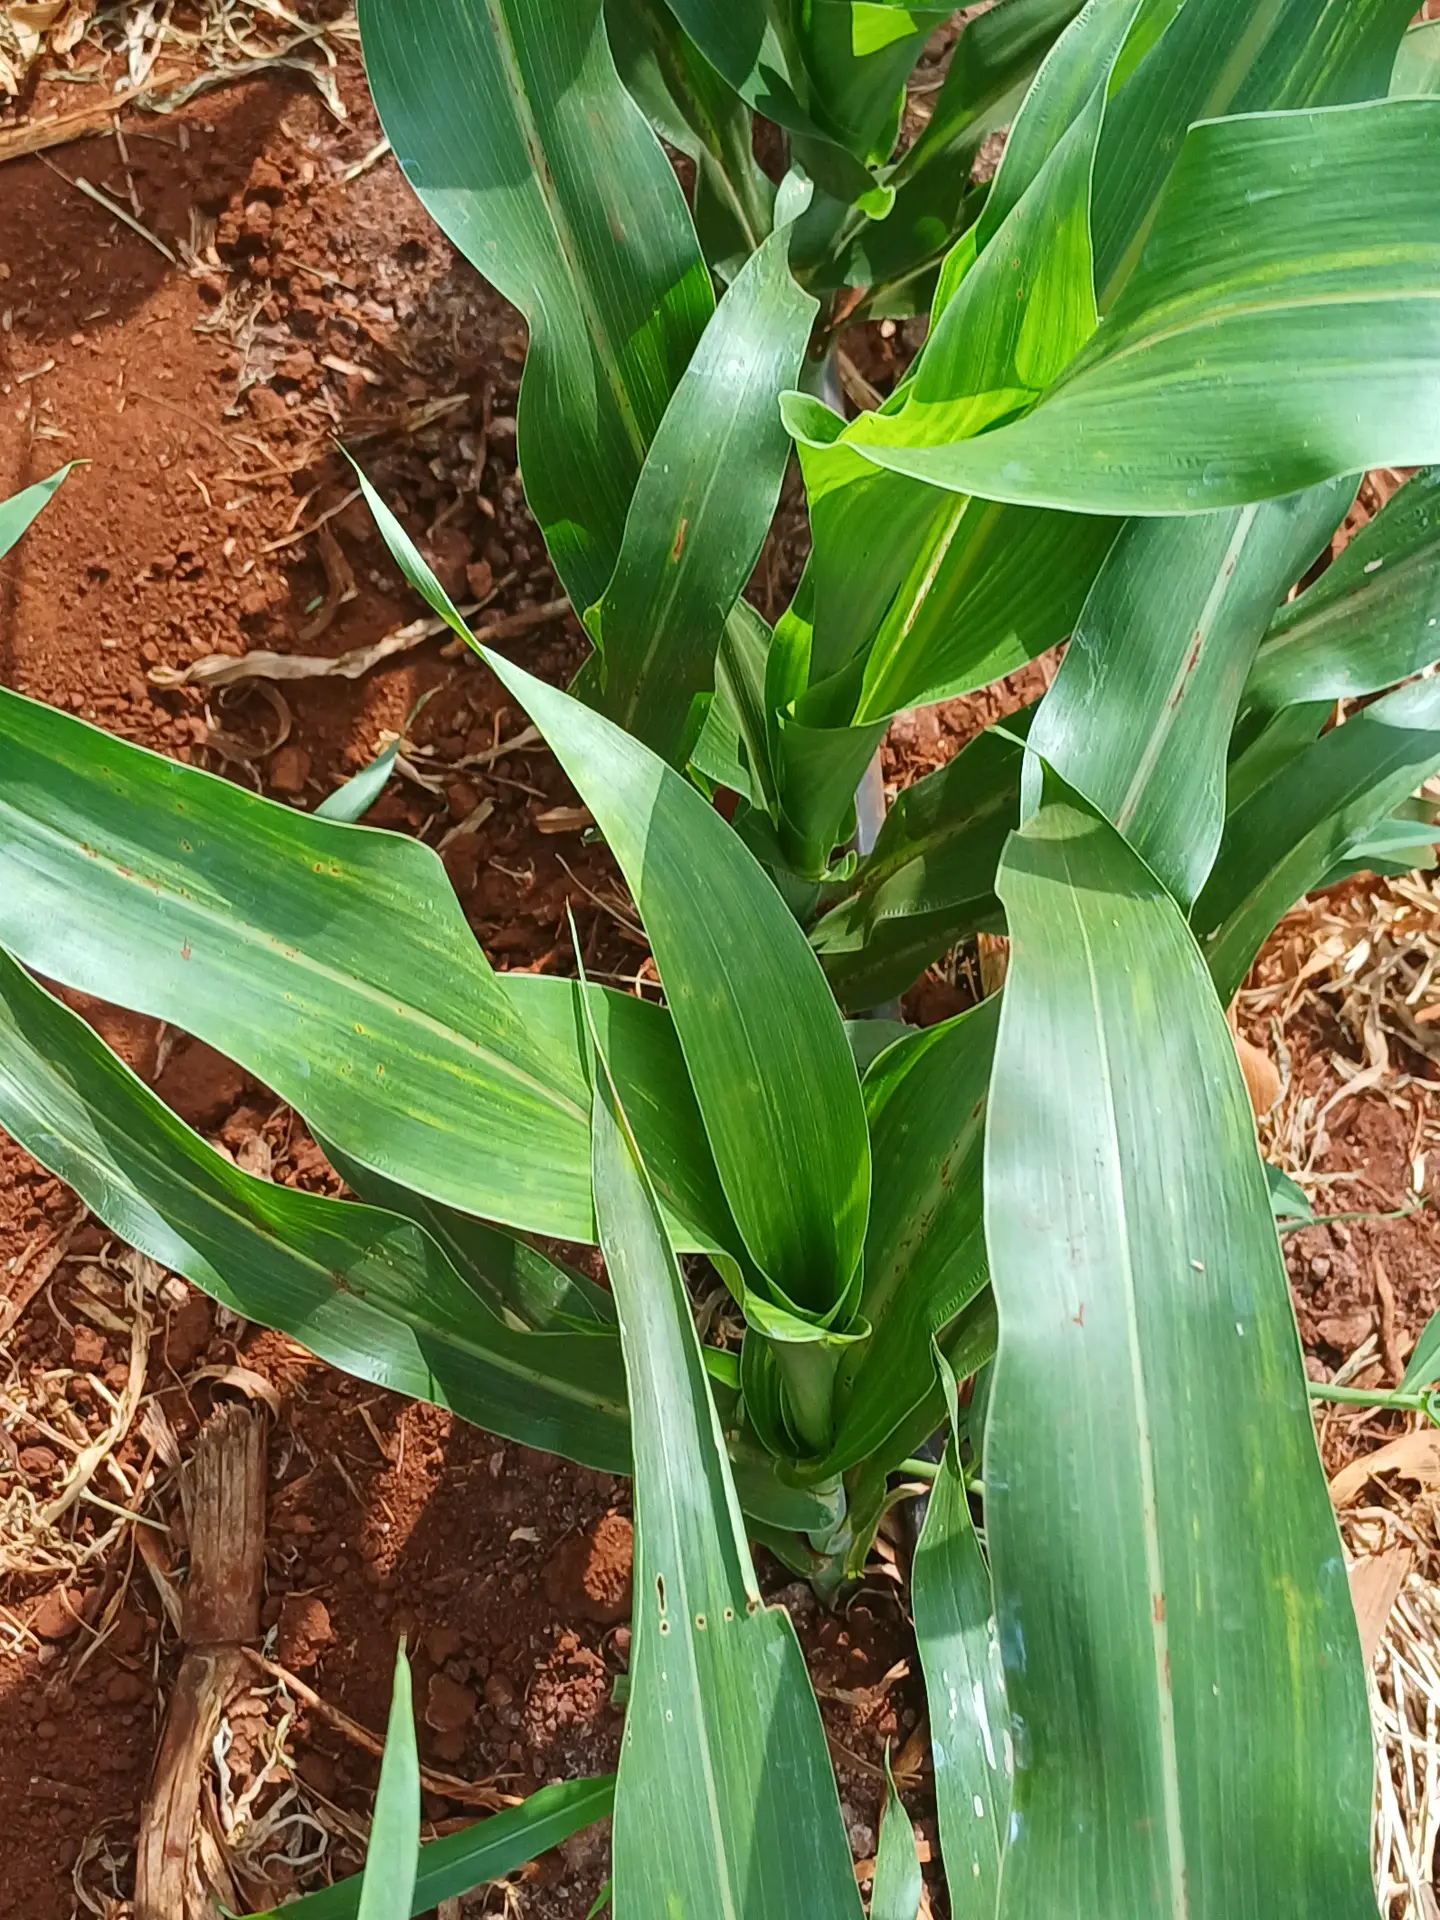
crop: sorghum
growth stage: vegetative
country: Kenya
